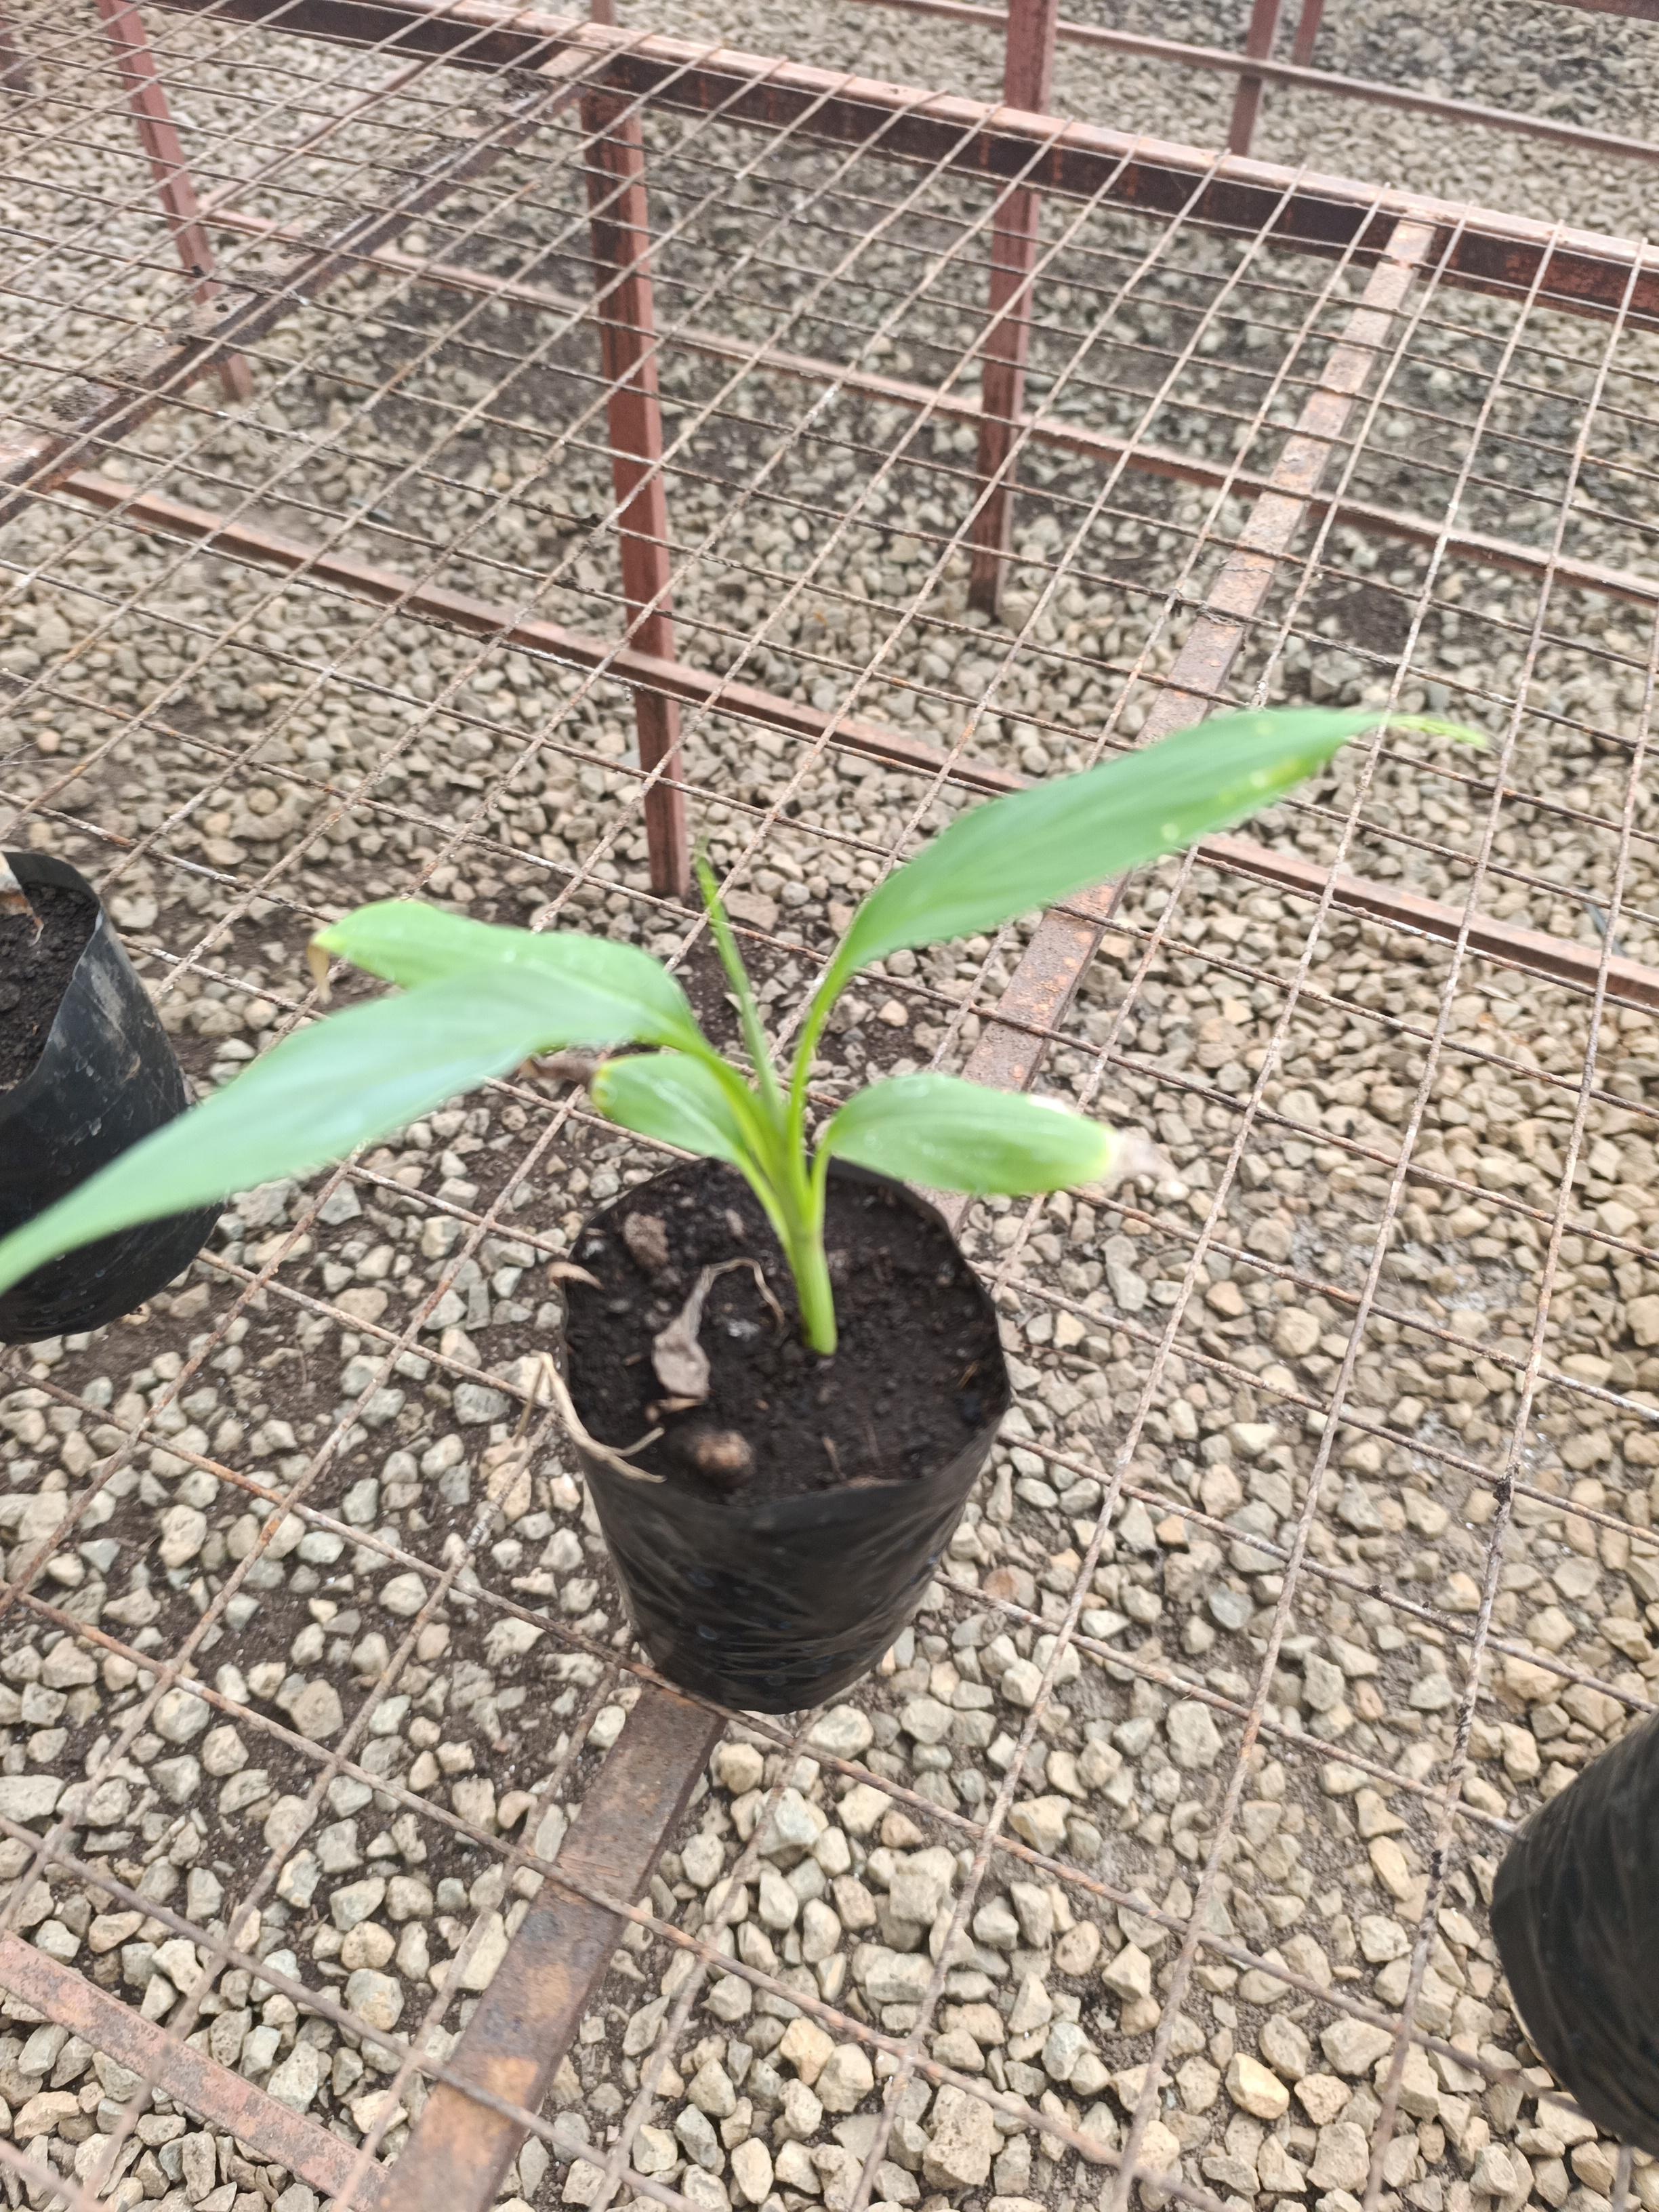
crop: banana
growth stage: vegetative
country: Tanzania
